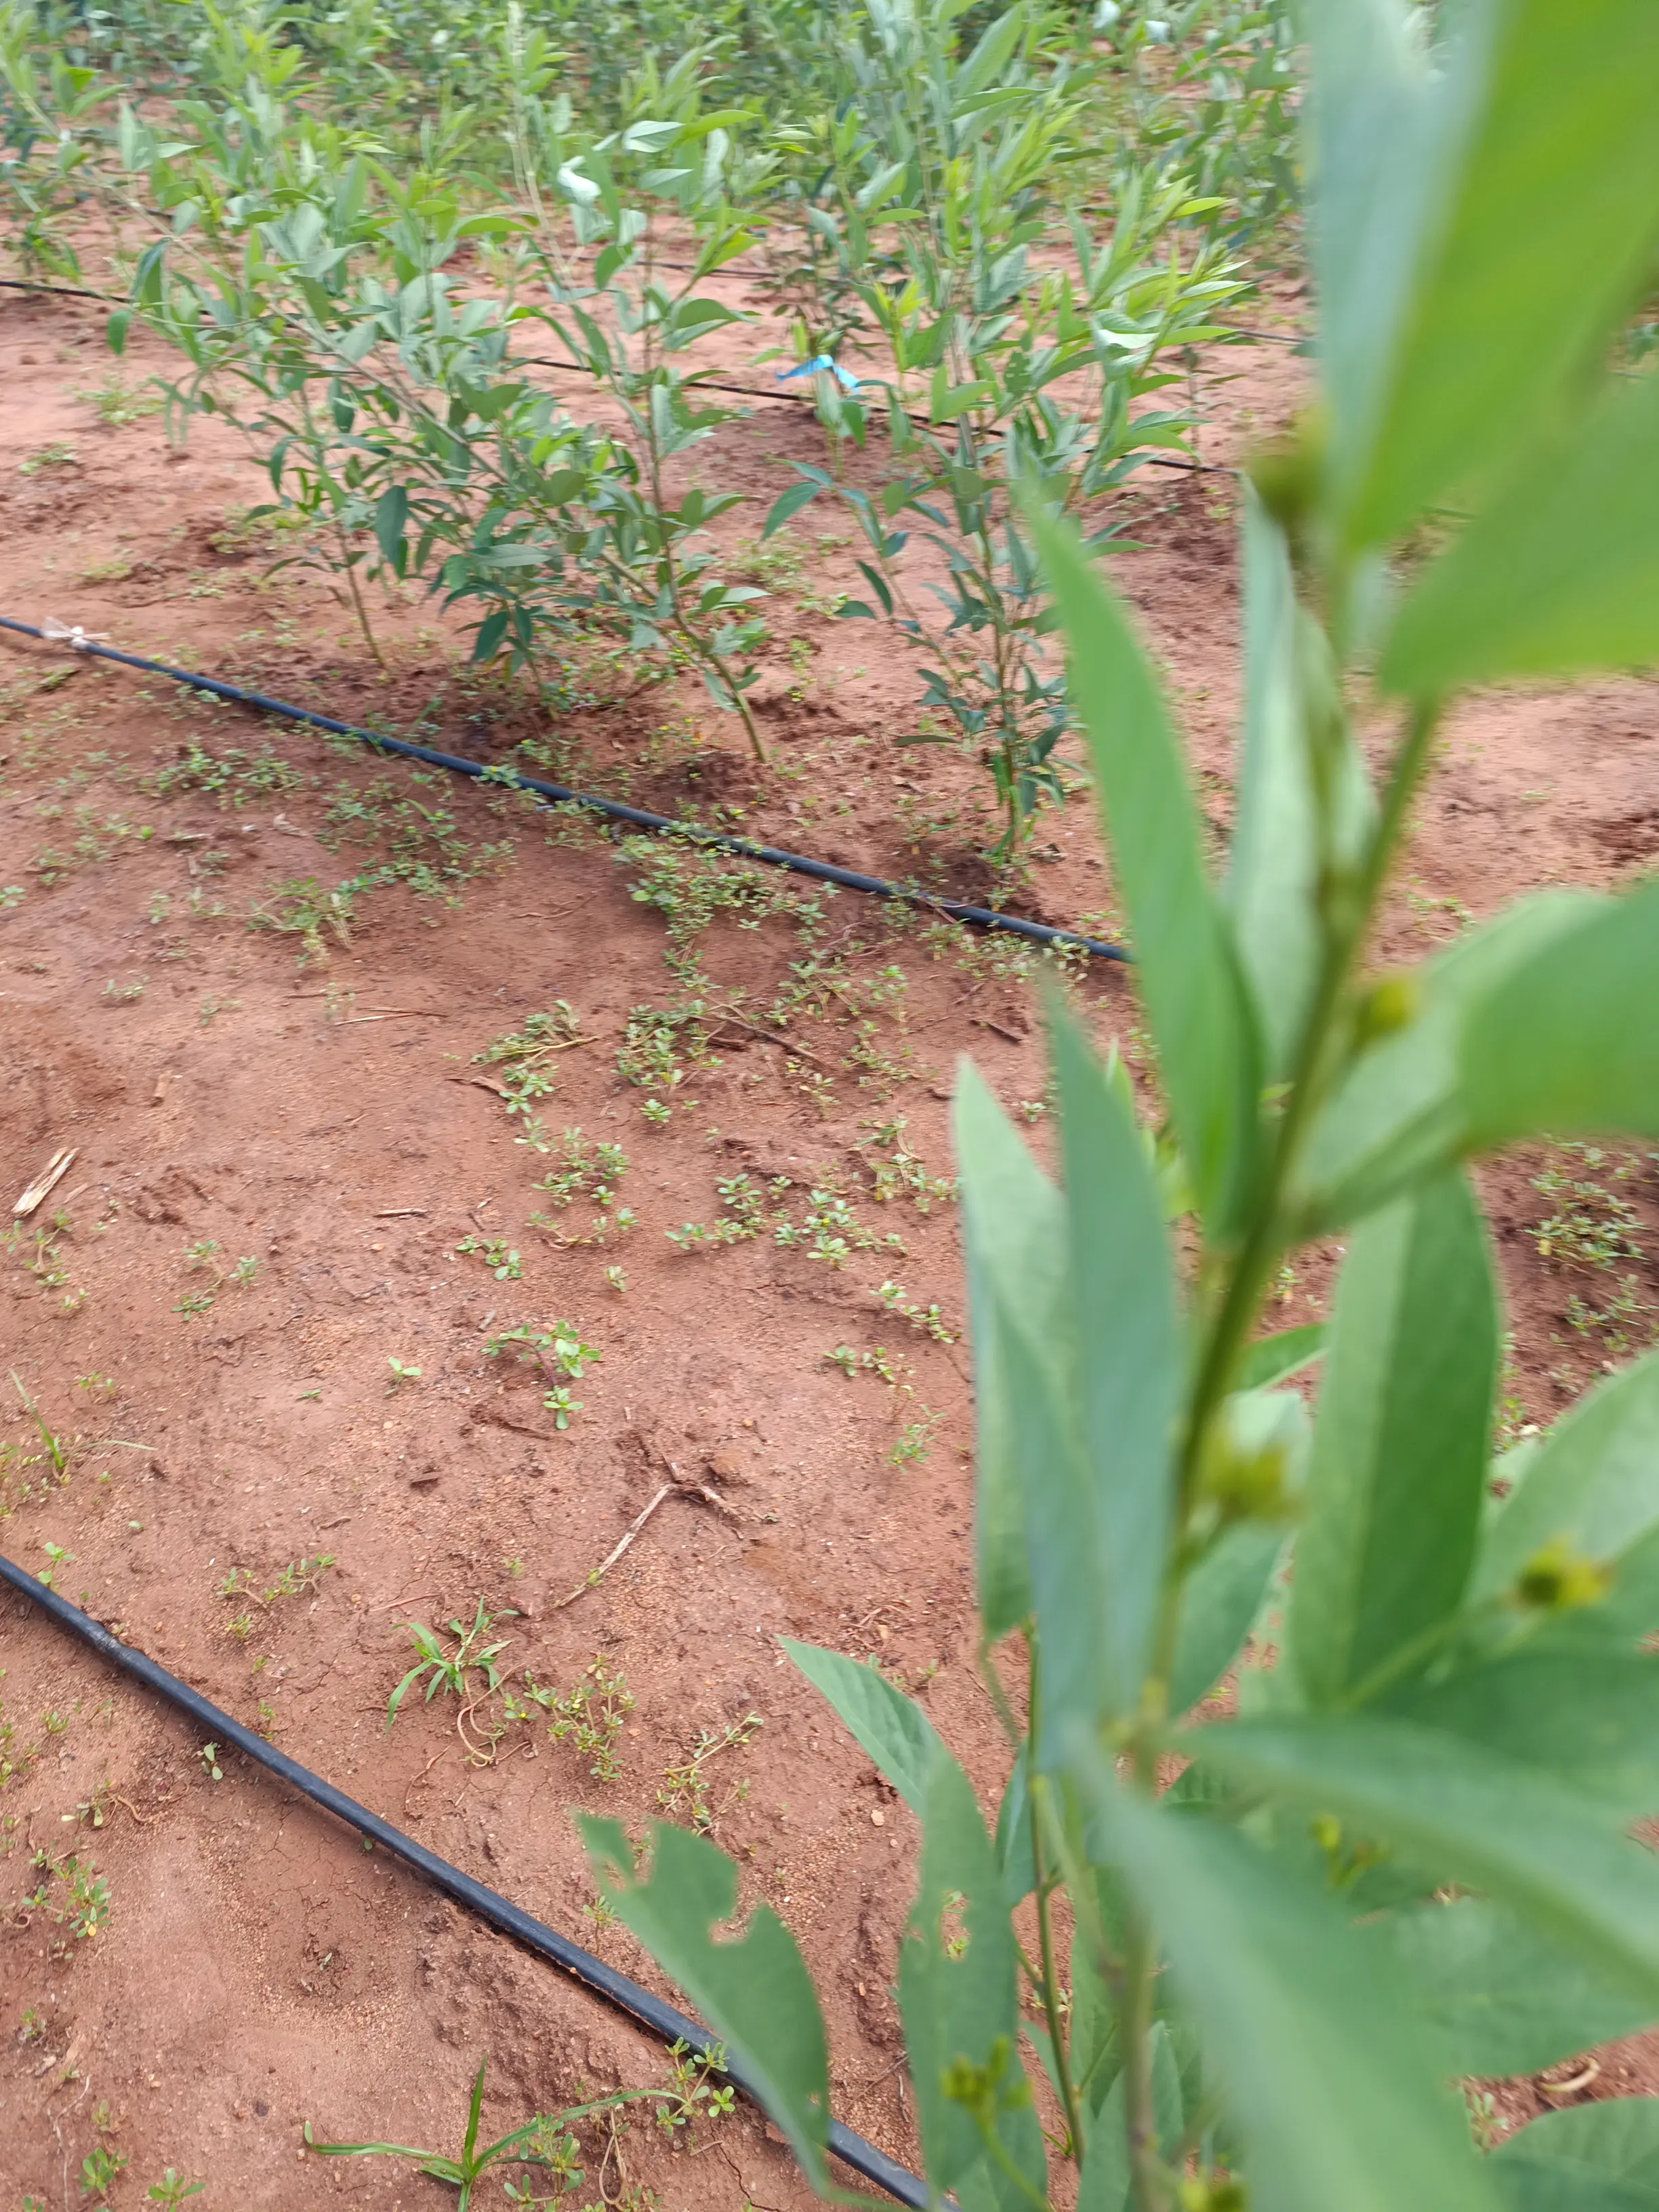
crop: pigeonpea
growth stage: vegetative
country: Kenya
